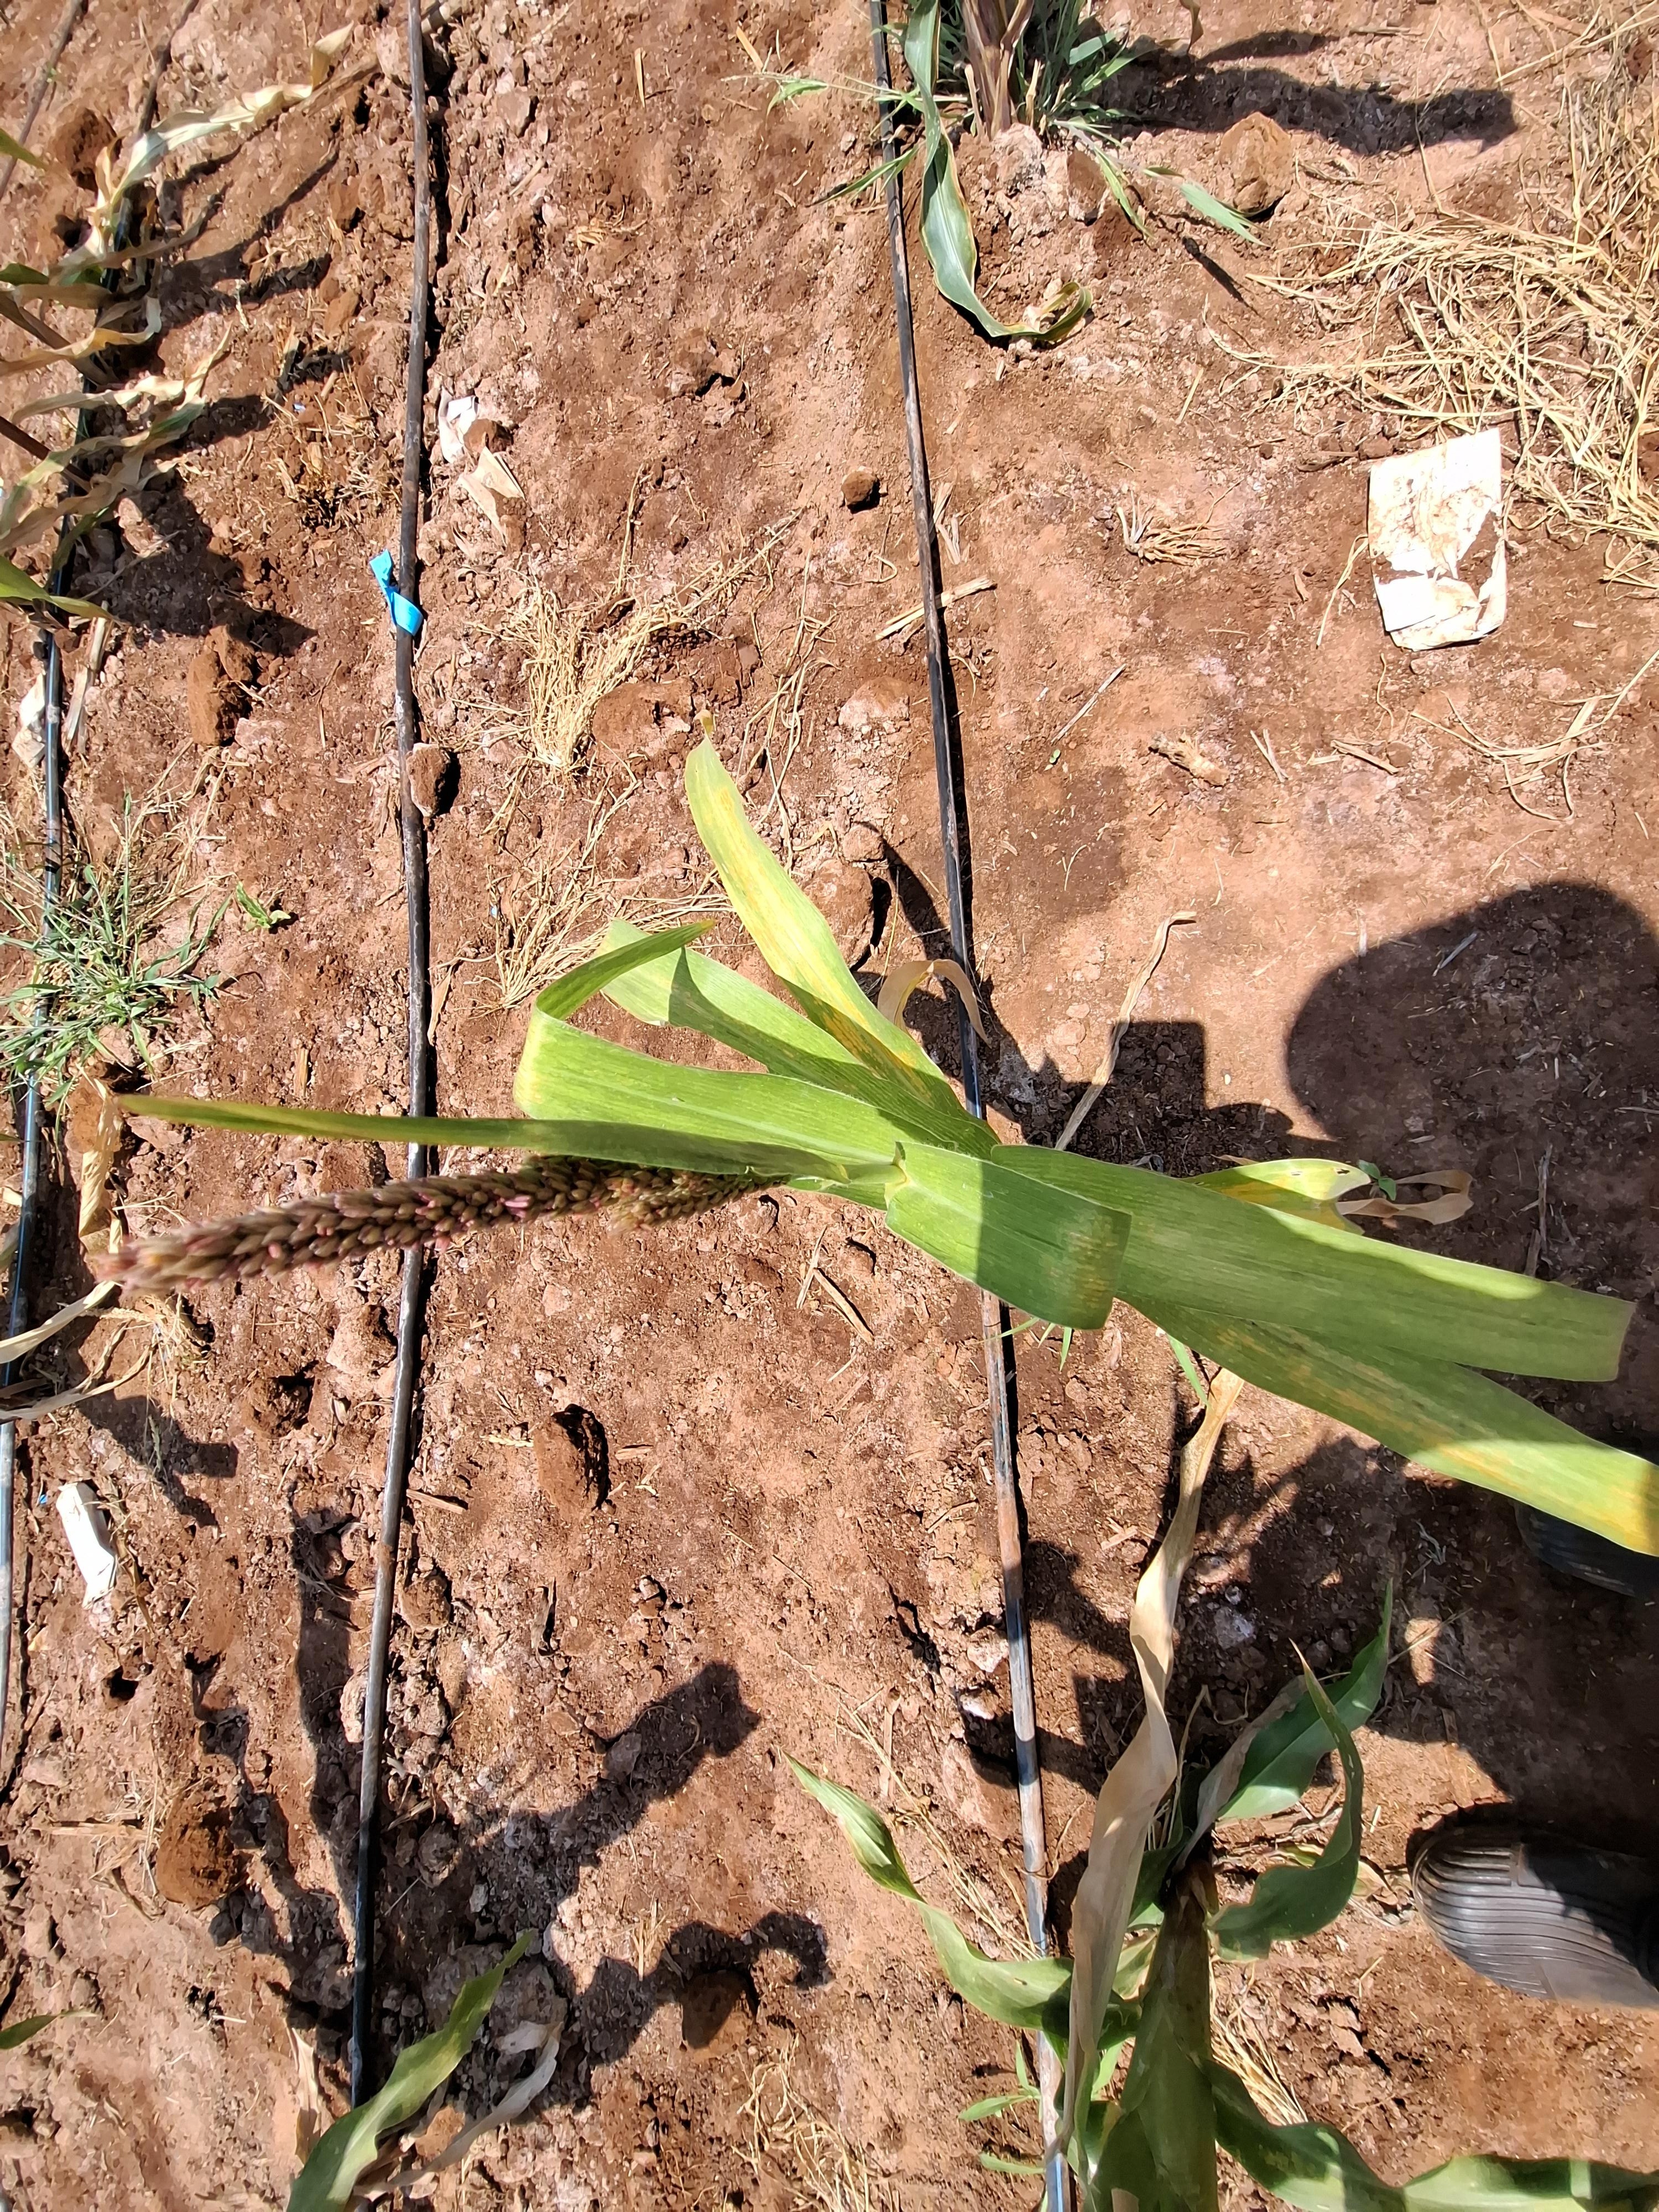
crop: maize
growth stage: flowering
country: Kenya
